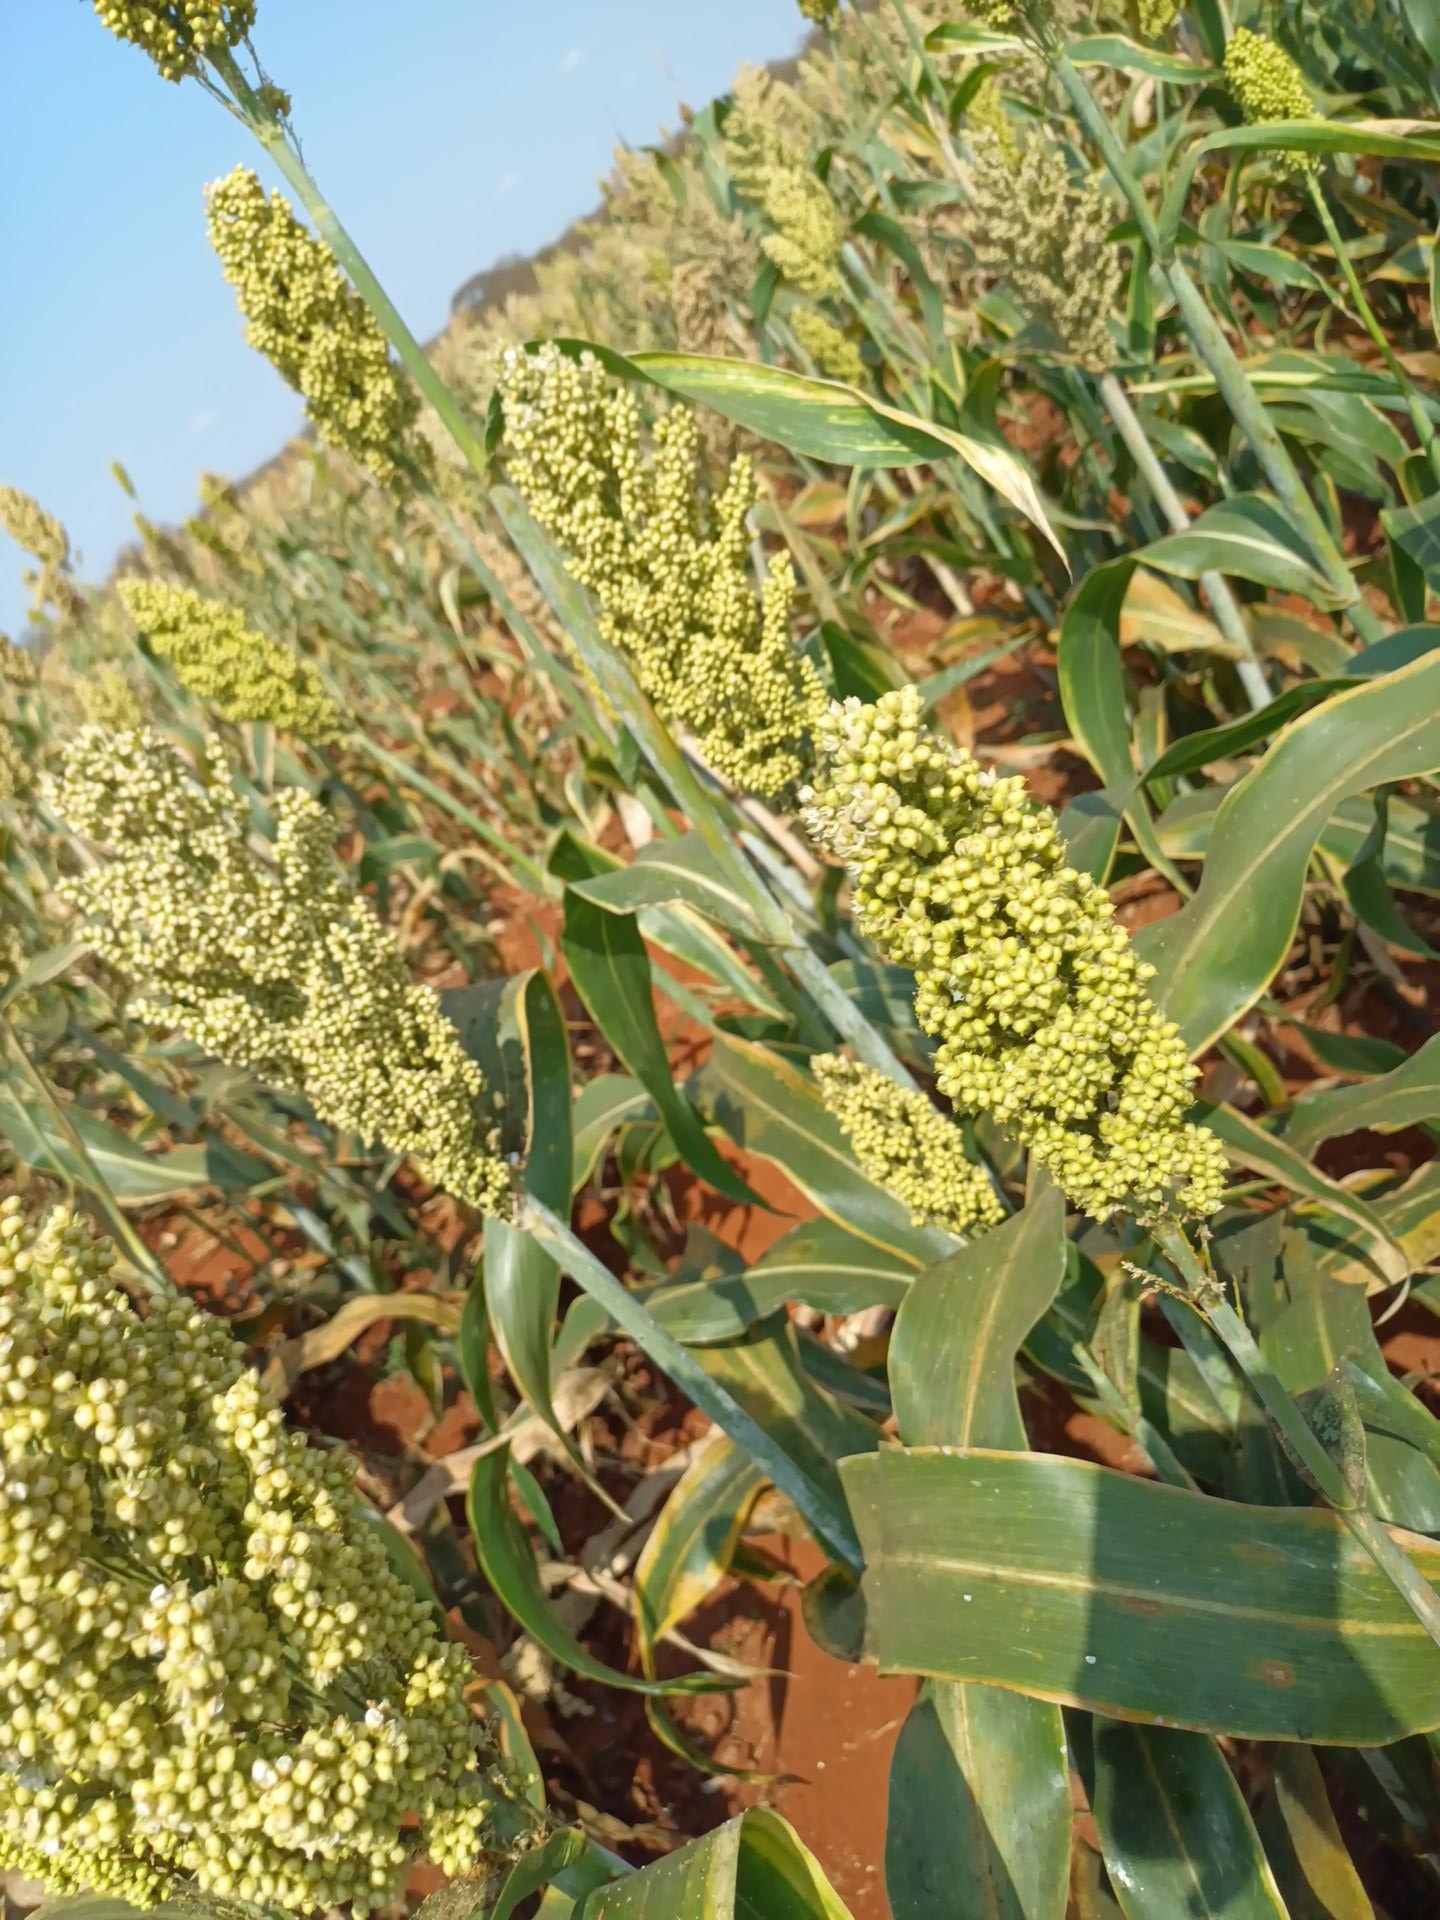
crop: sorghum
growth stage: filling grain
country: Kenya
